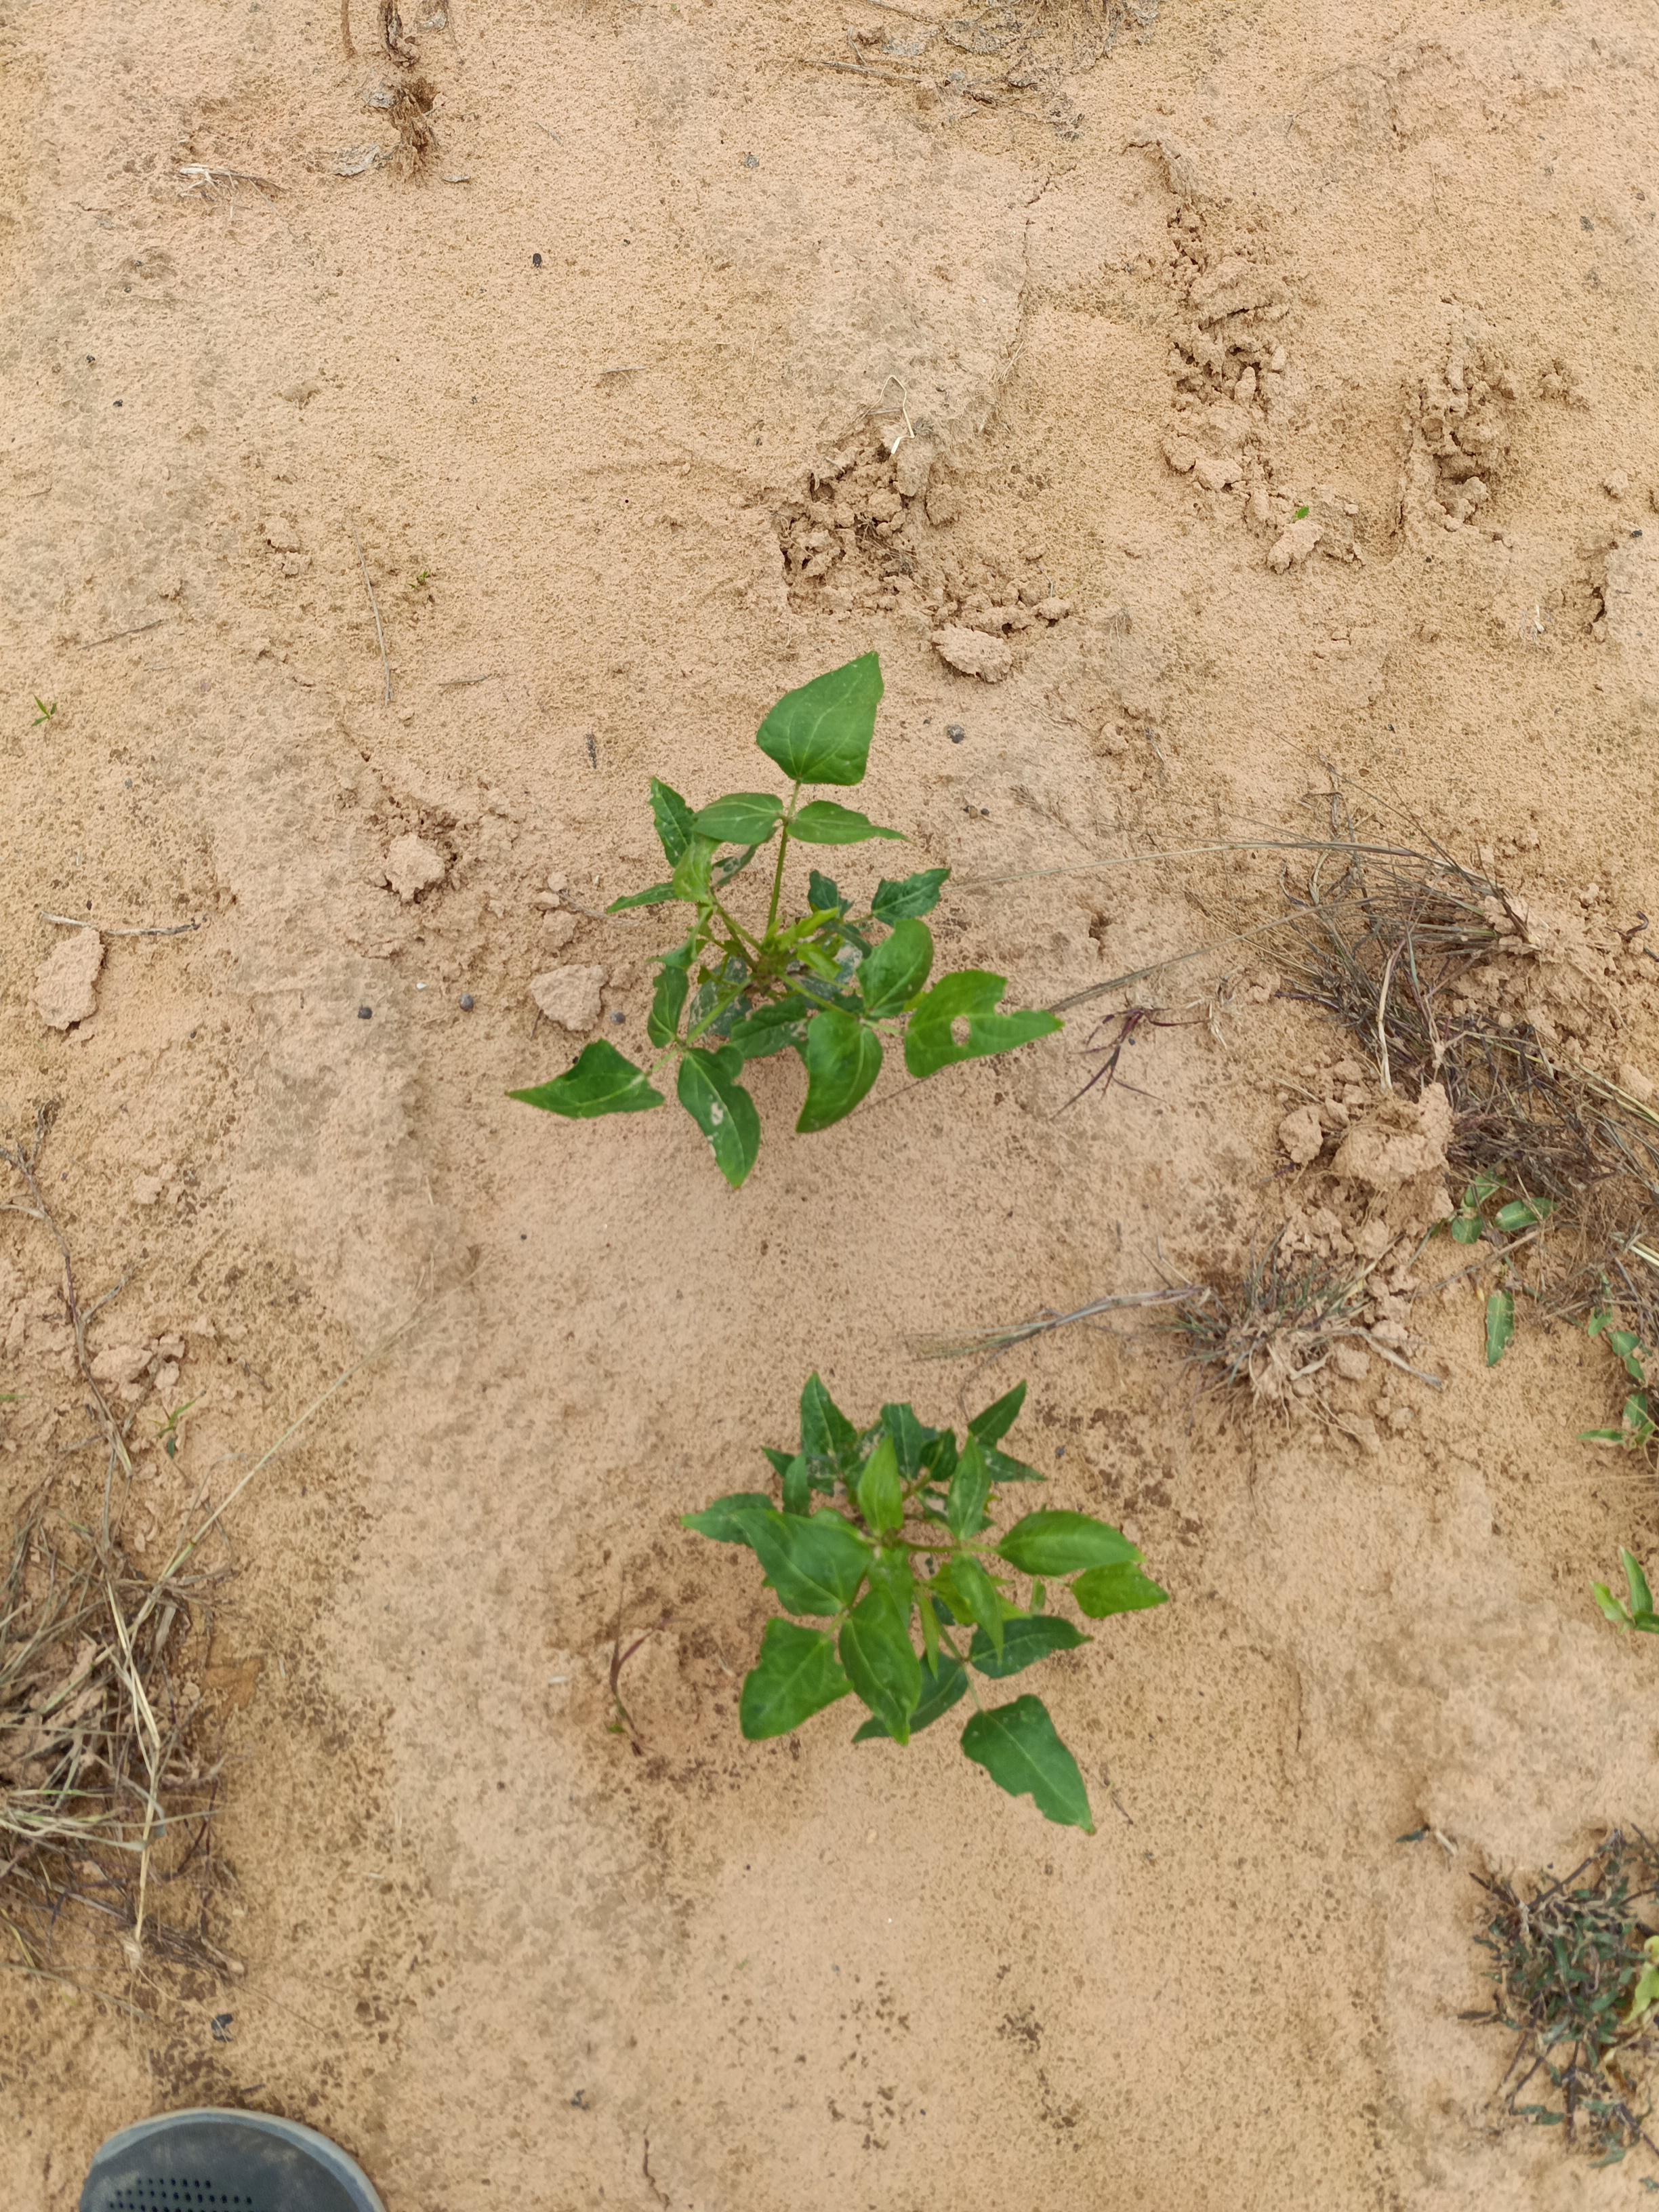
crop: cowpea
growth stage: emergence
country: Nigeria
